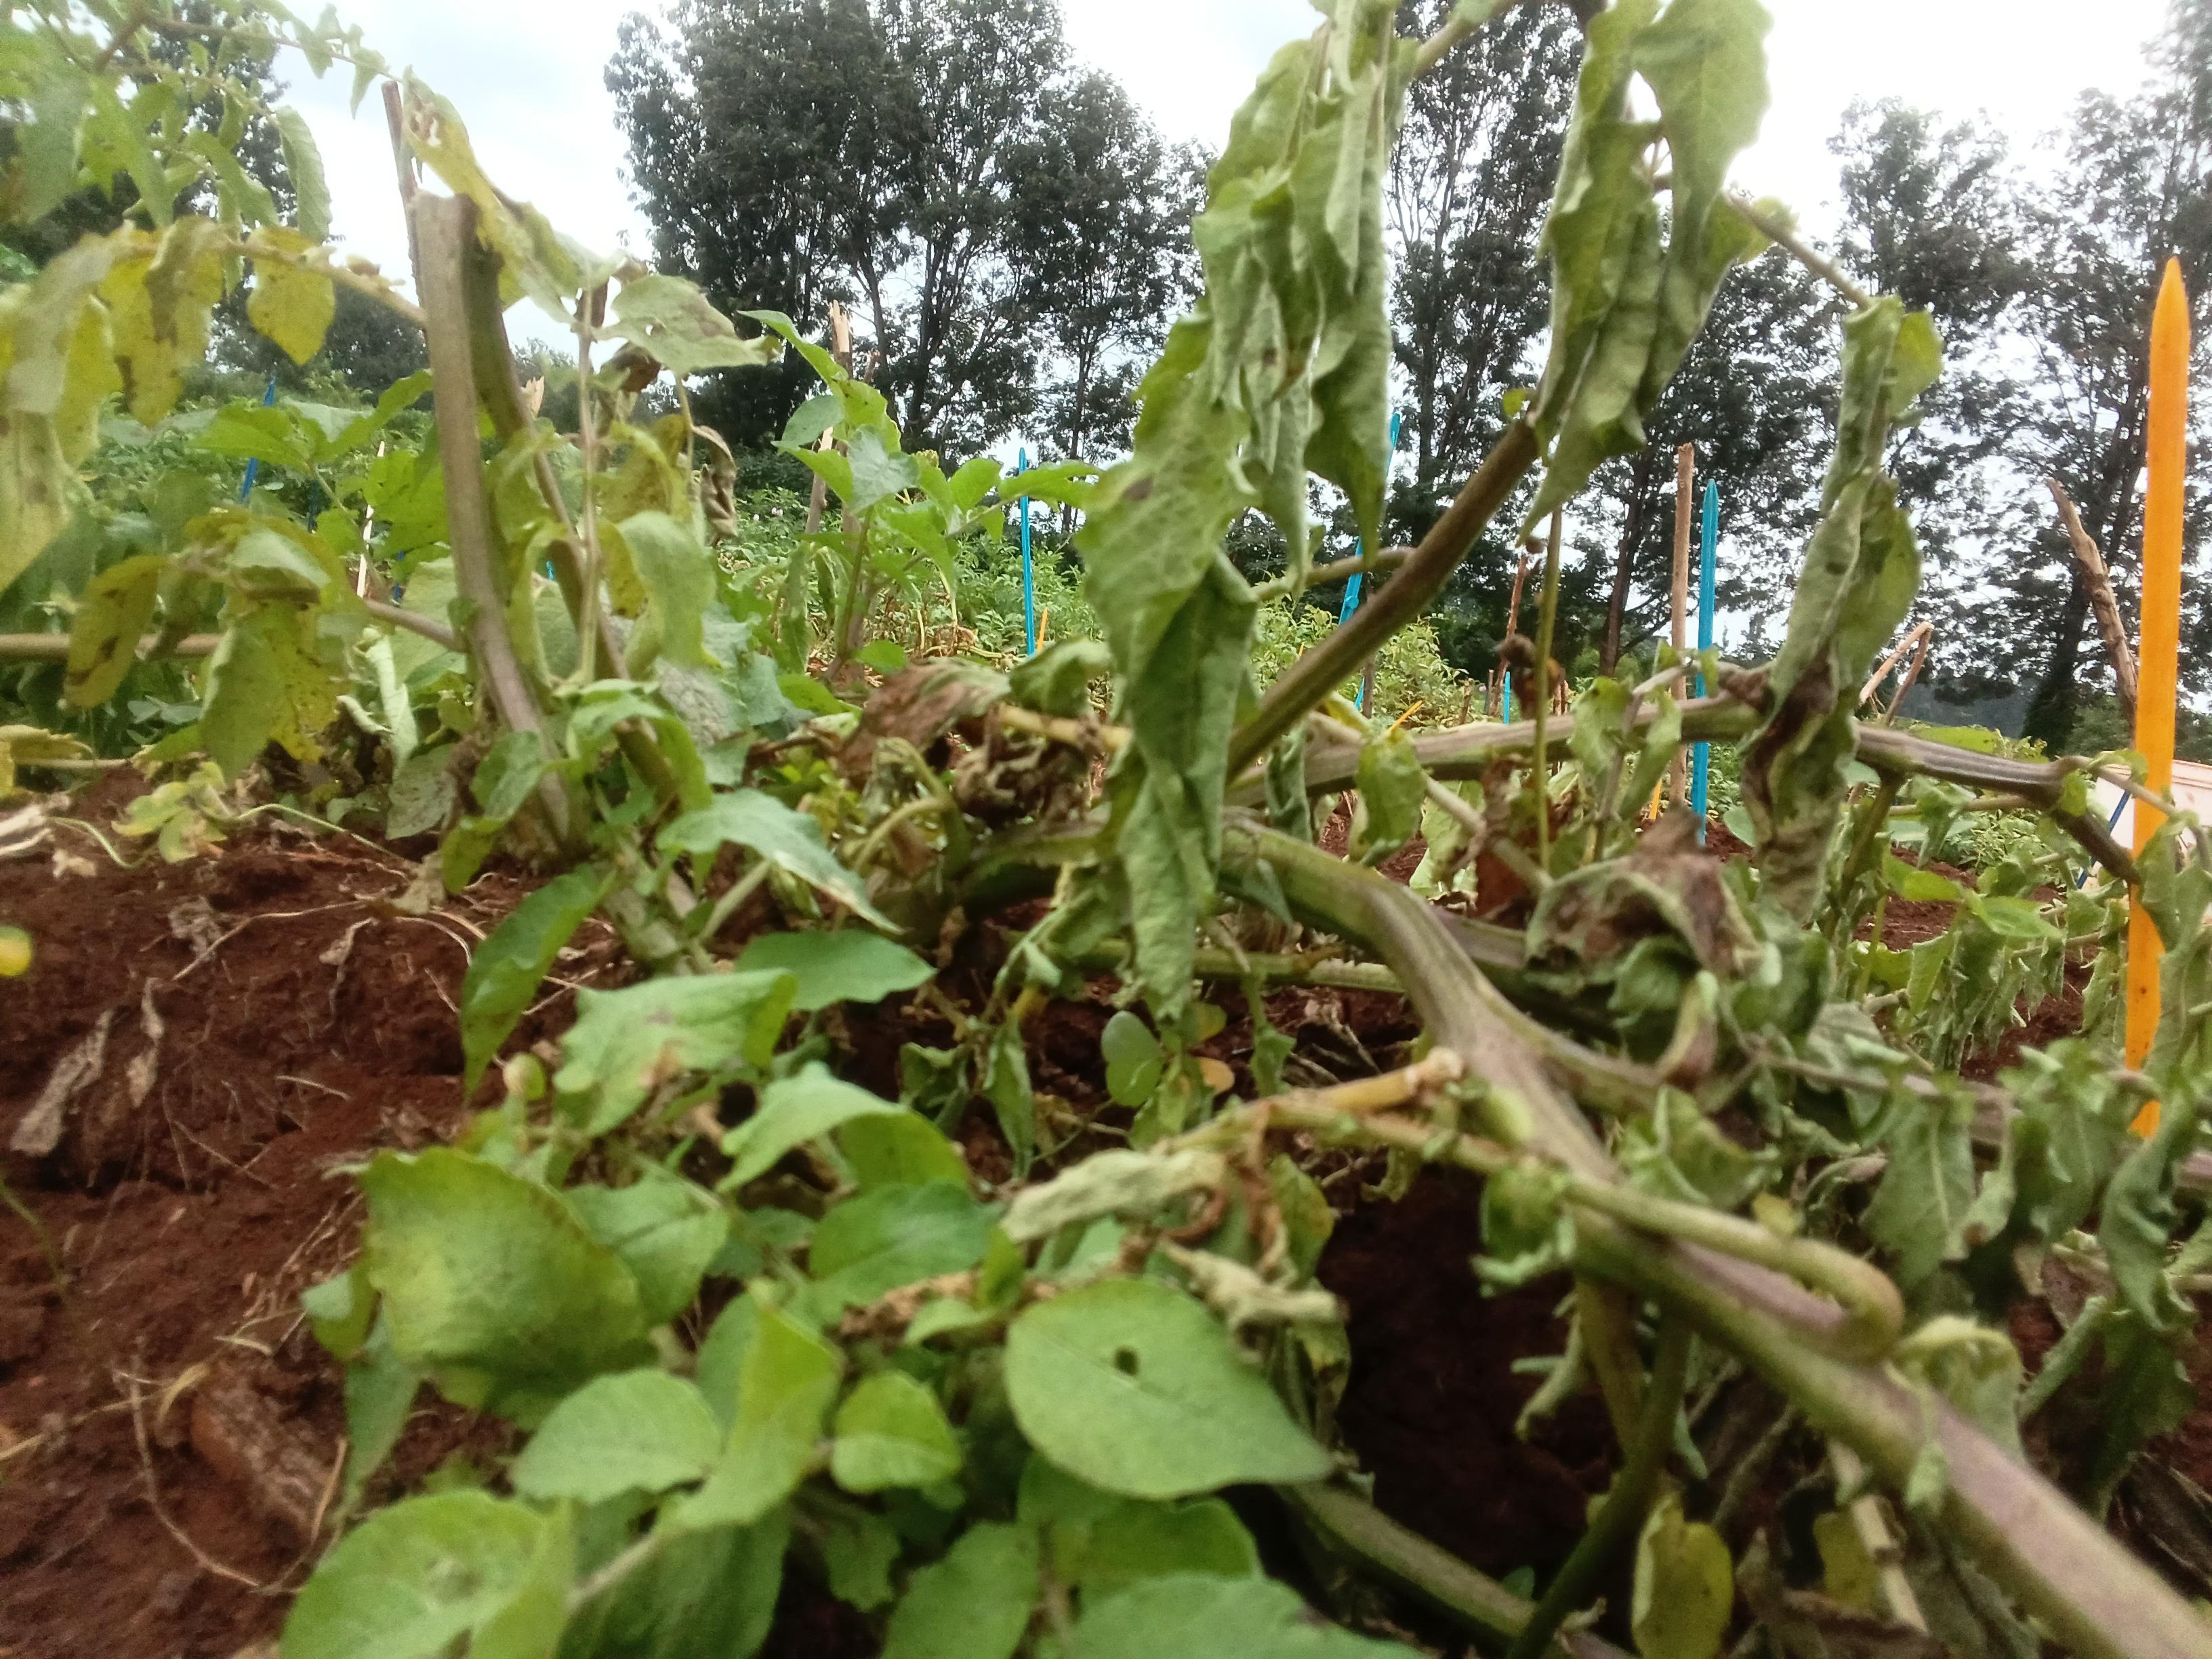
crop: potato
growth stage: harvest maturity
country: Kenya
